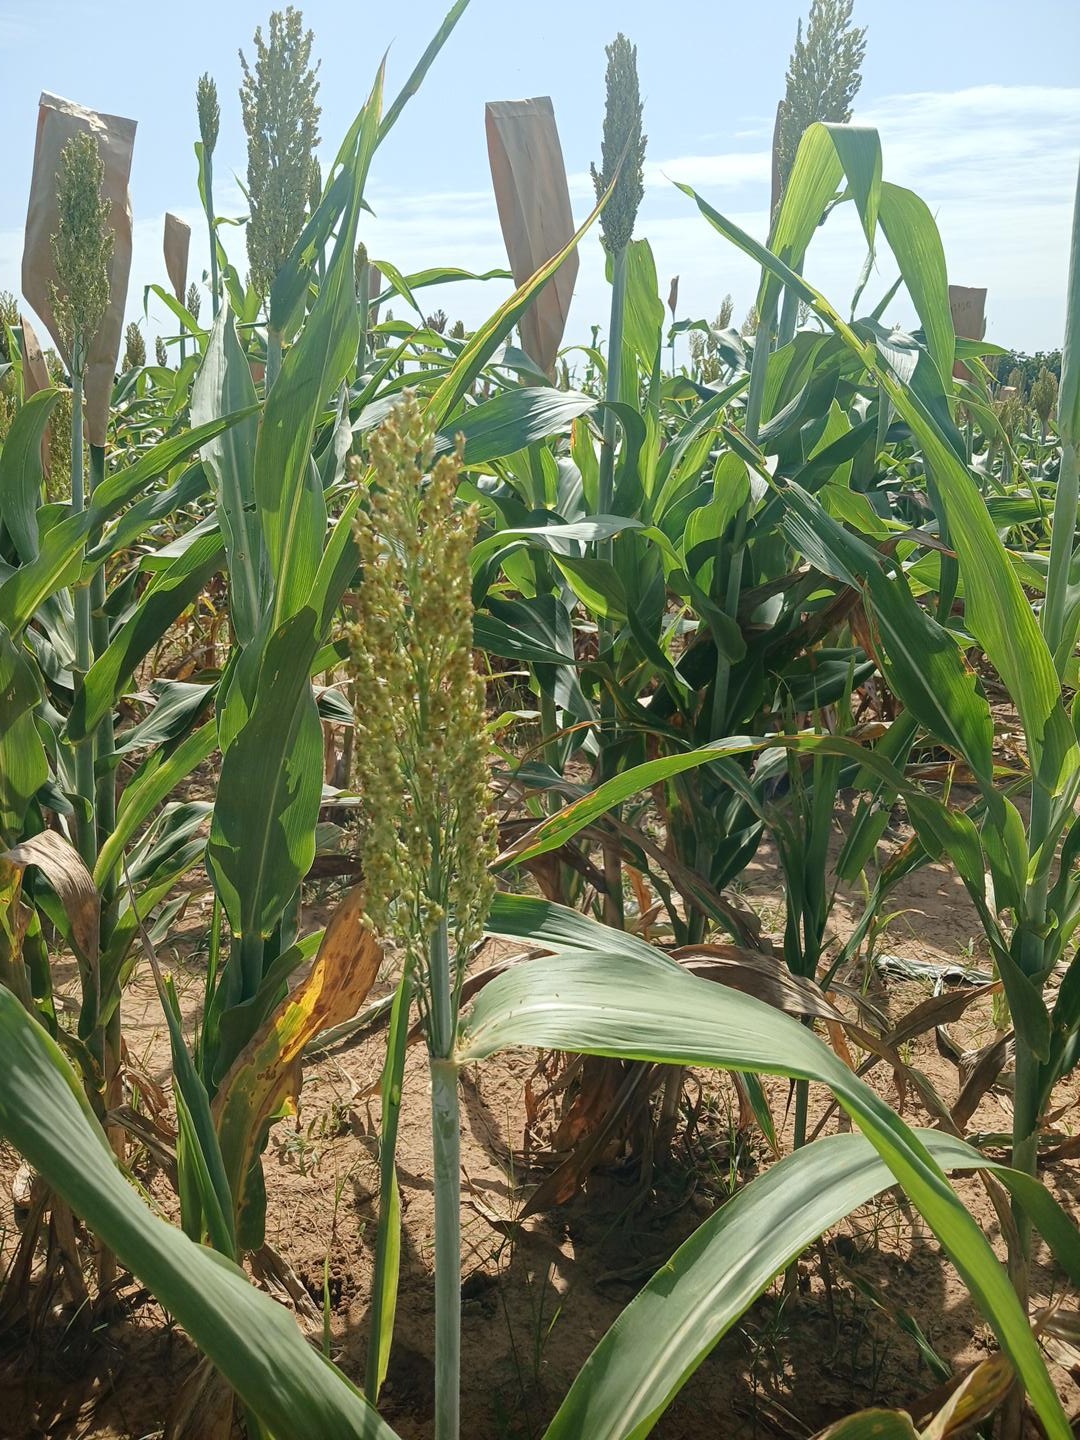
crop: sorghum
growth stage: filling grain
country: Senegal
